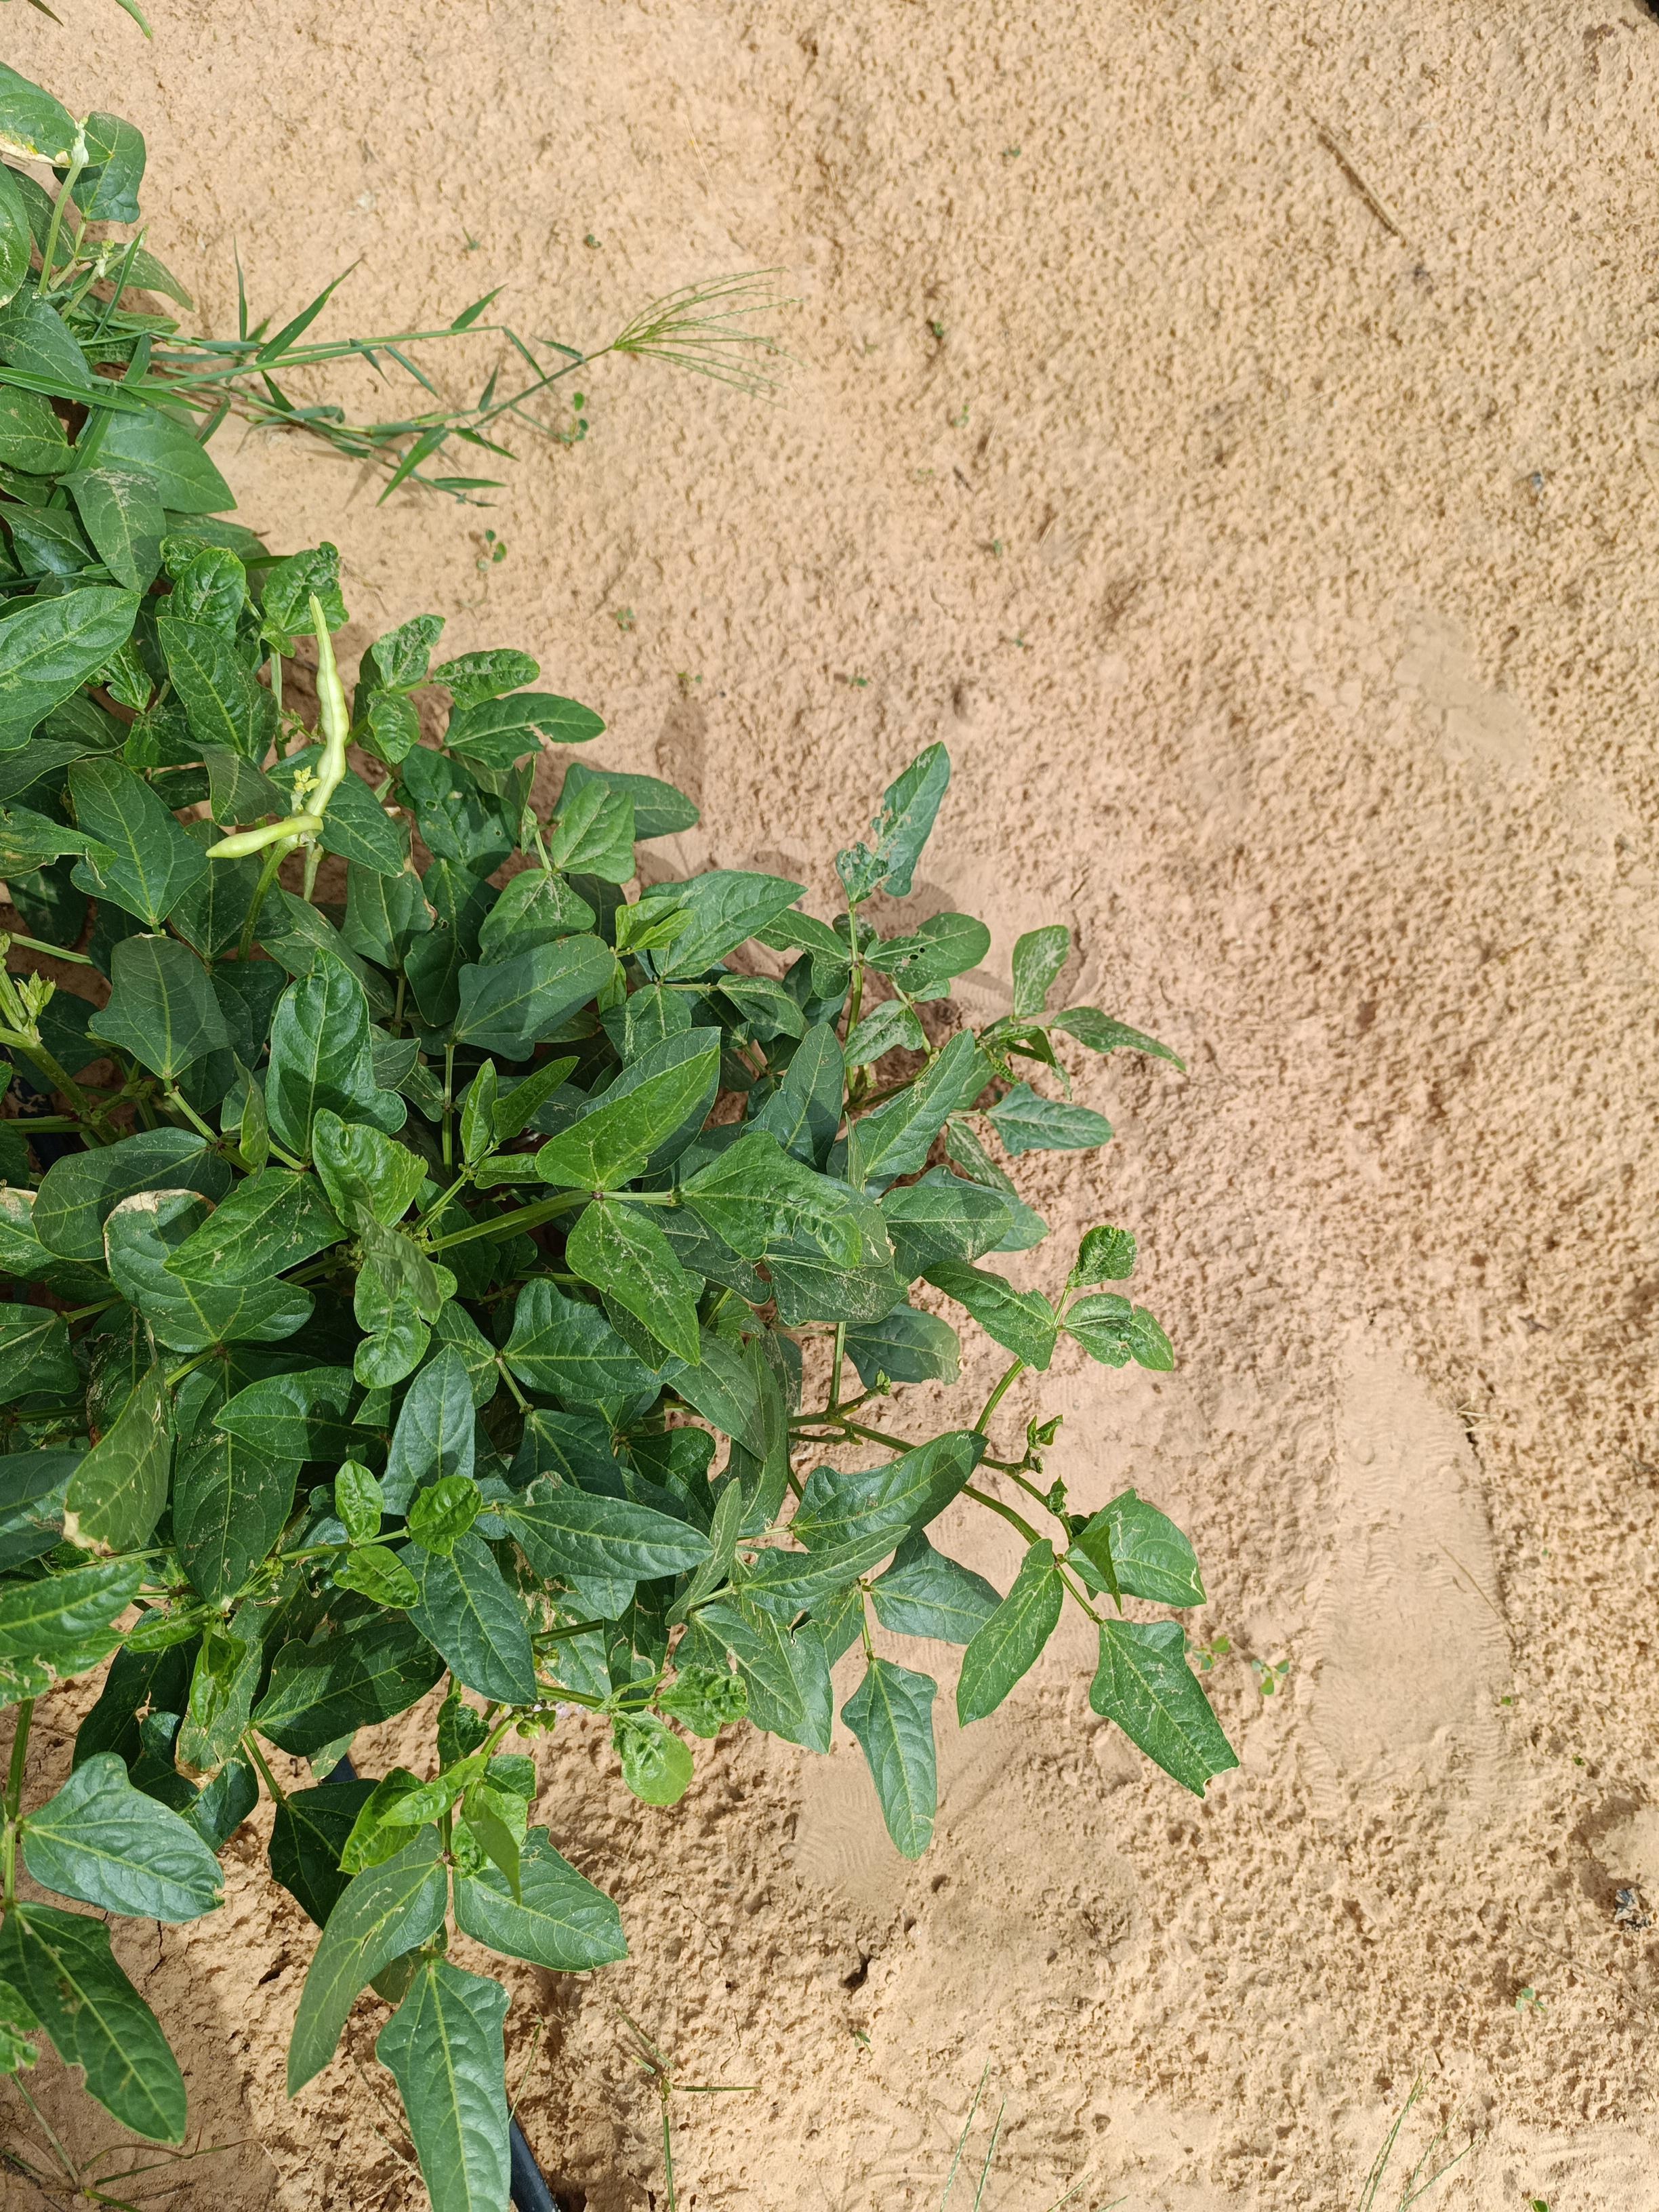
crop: cowpea
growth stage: development pod
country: Nigeria
